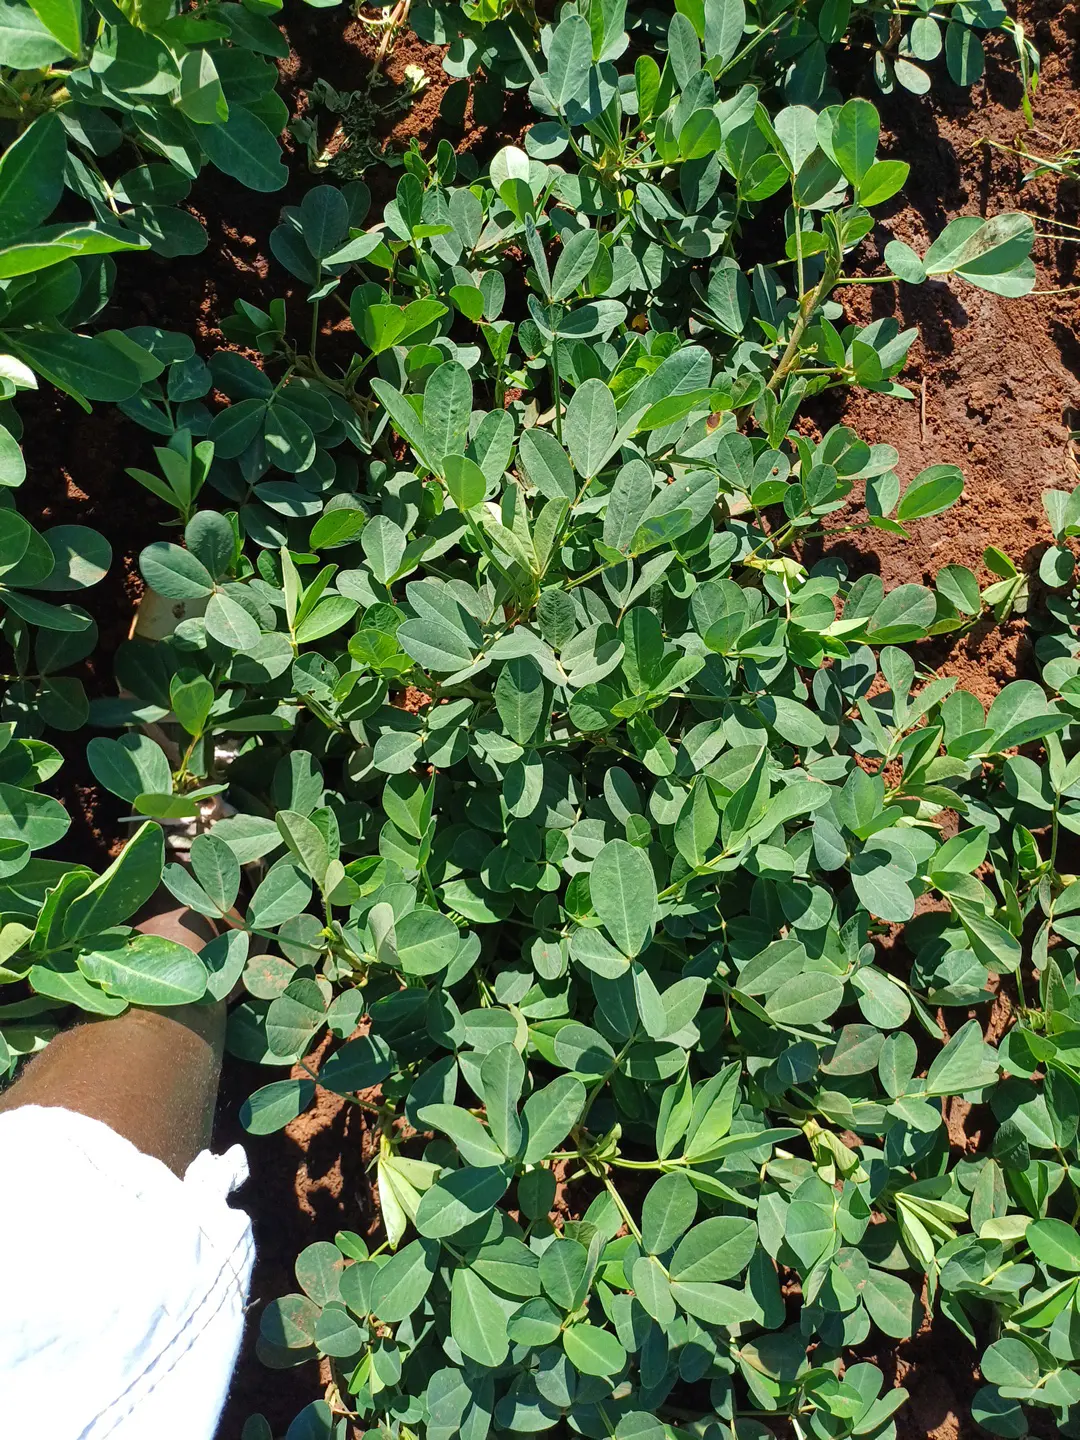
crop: groundnut
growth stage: flowering
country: Kenya
